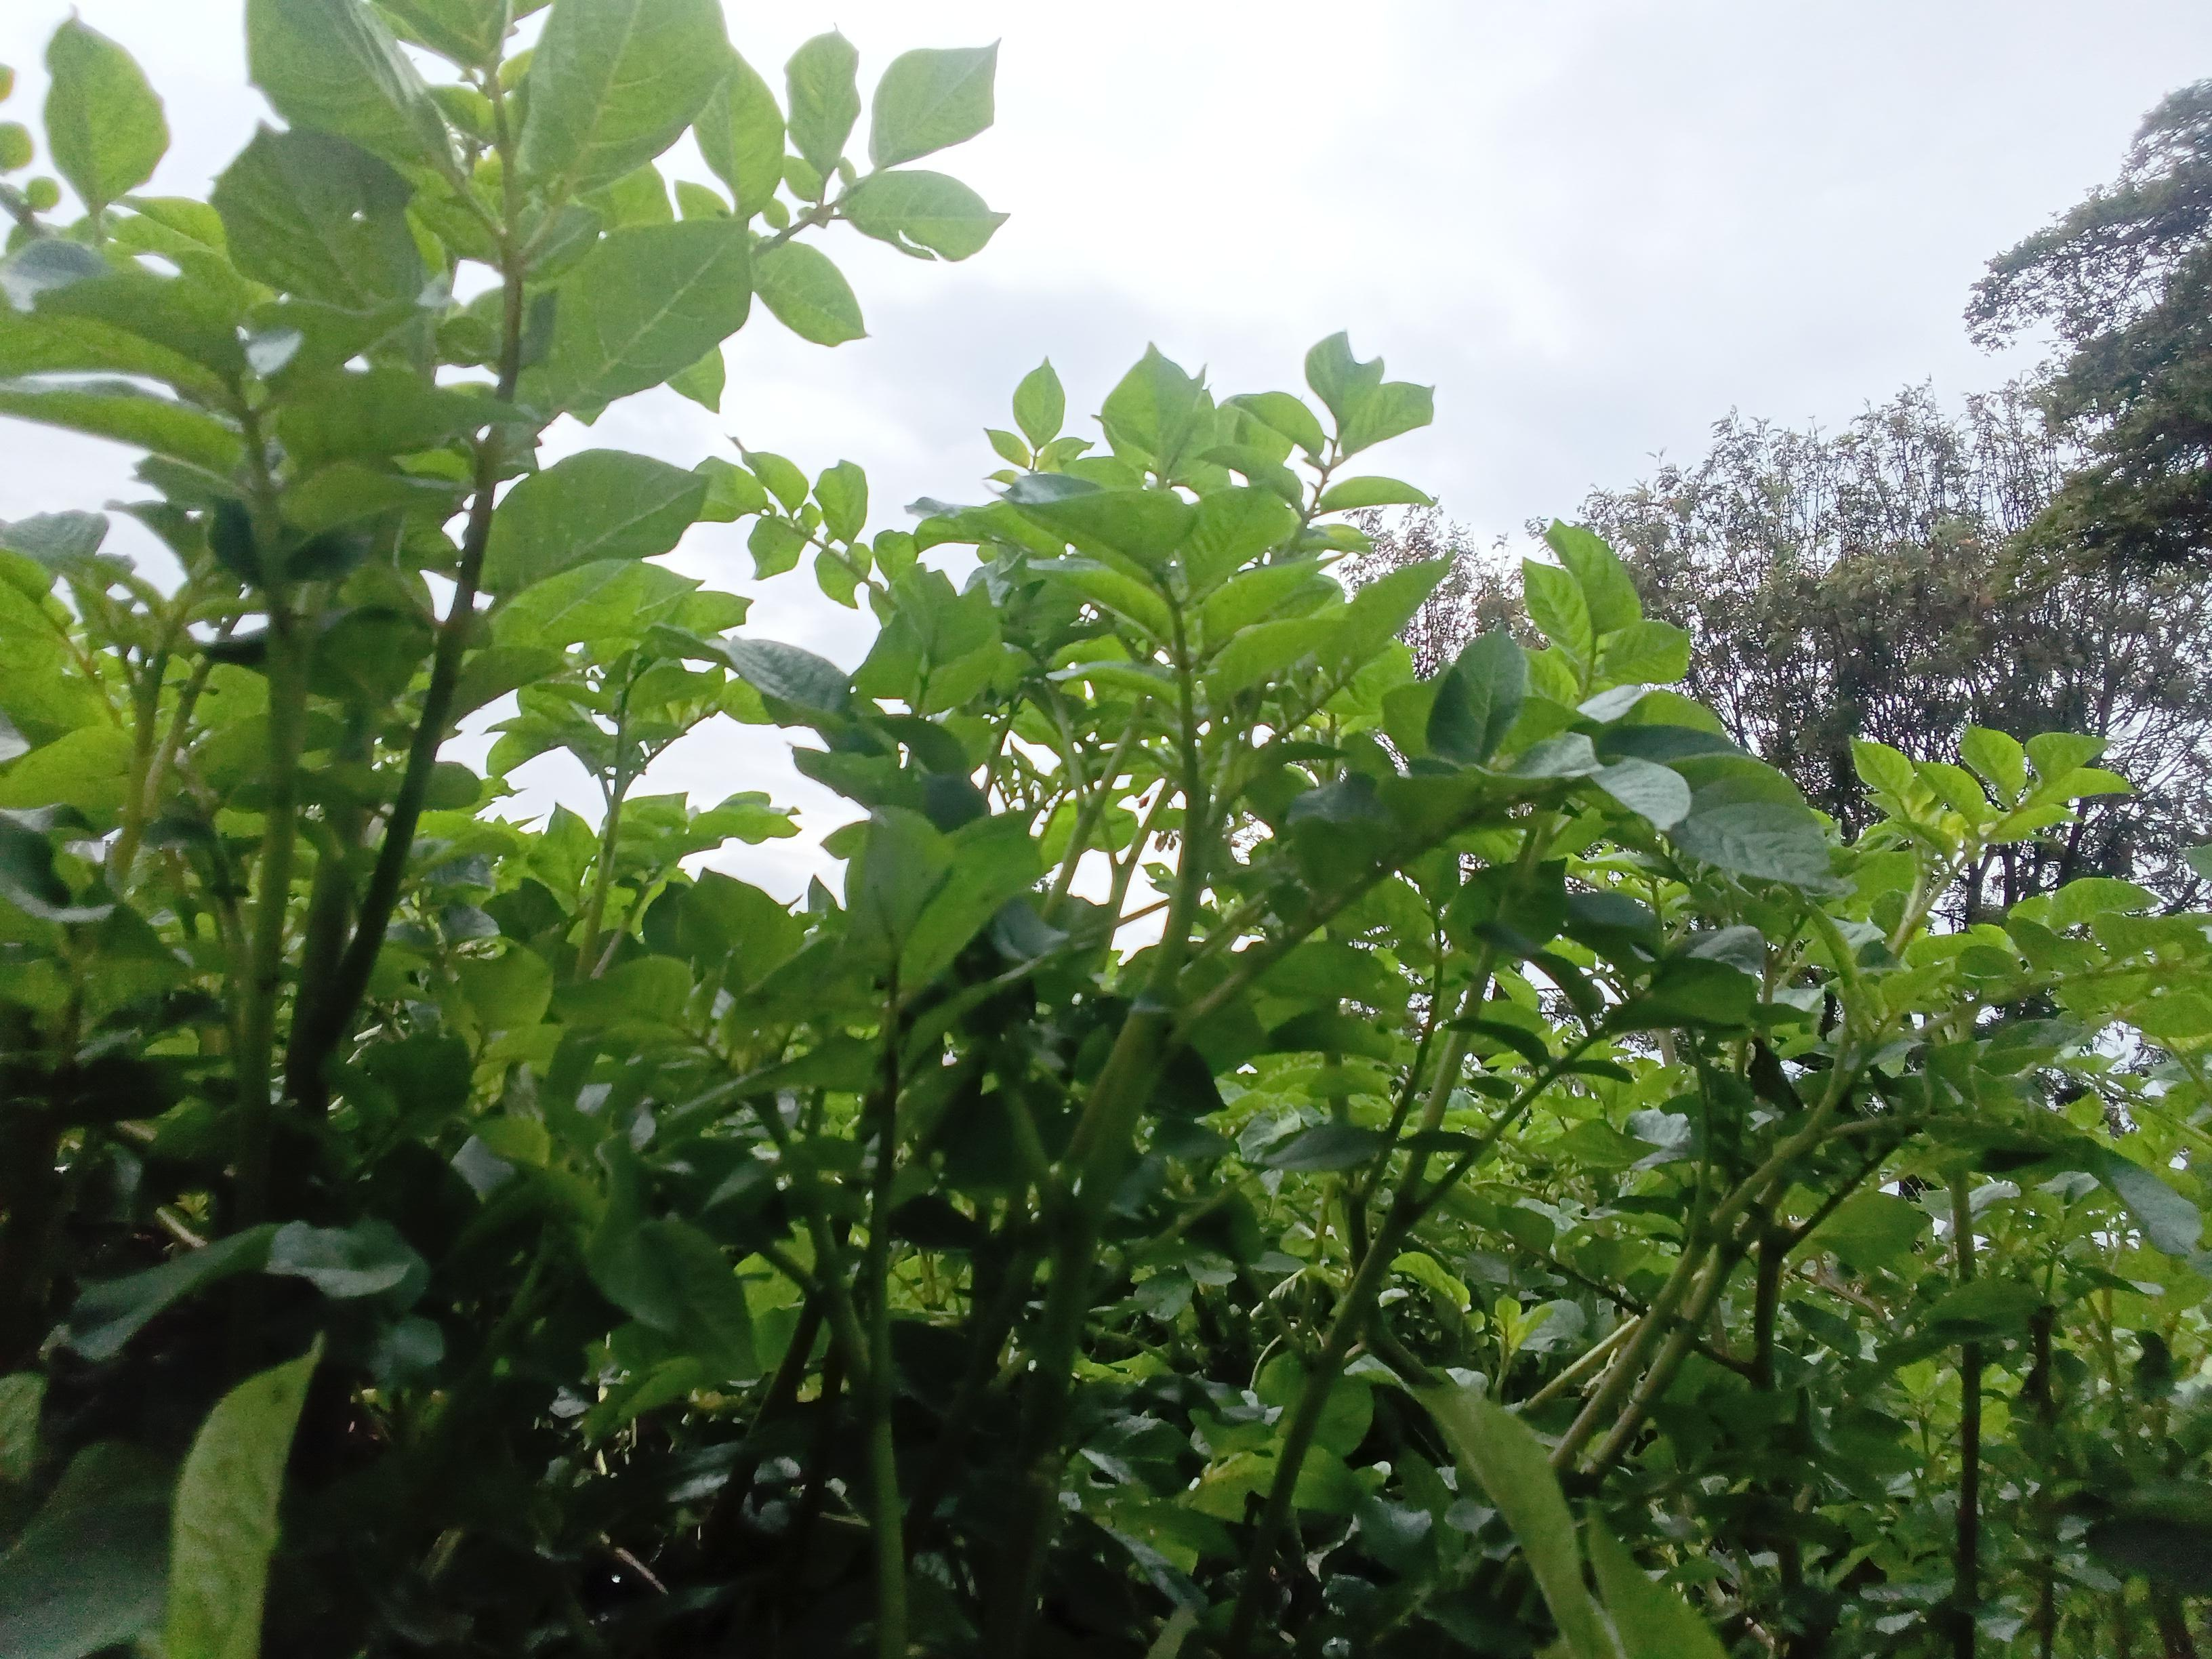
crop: potato
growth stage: vegetative
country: Kenya
